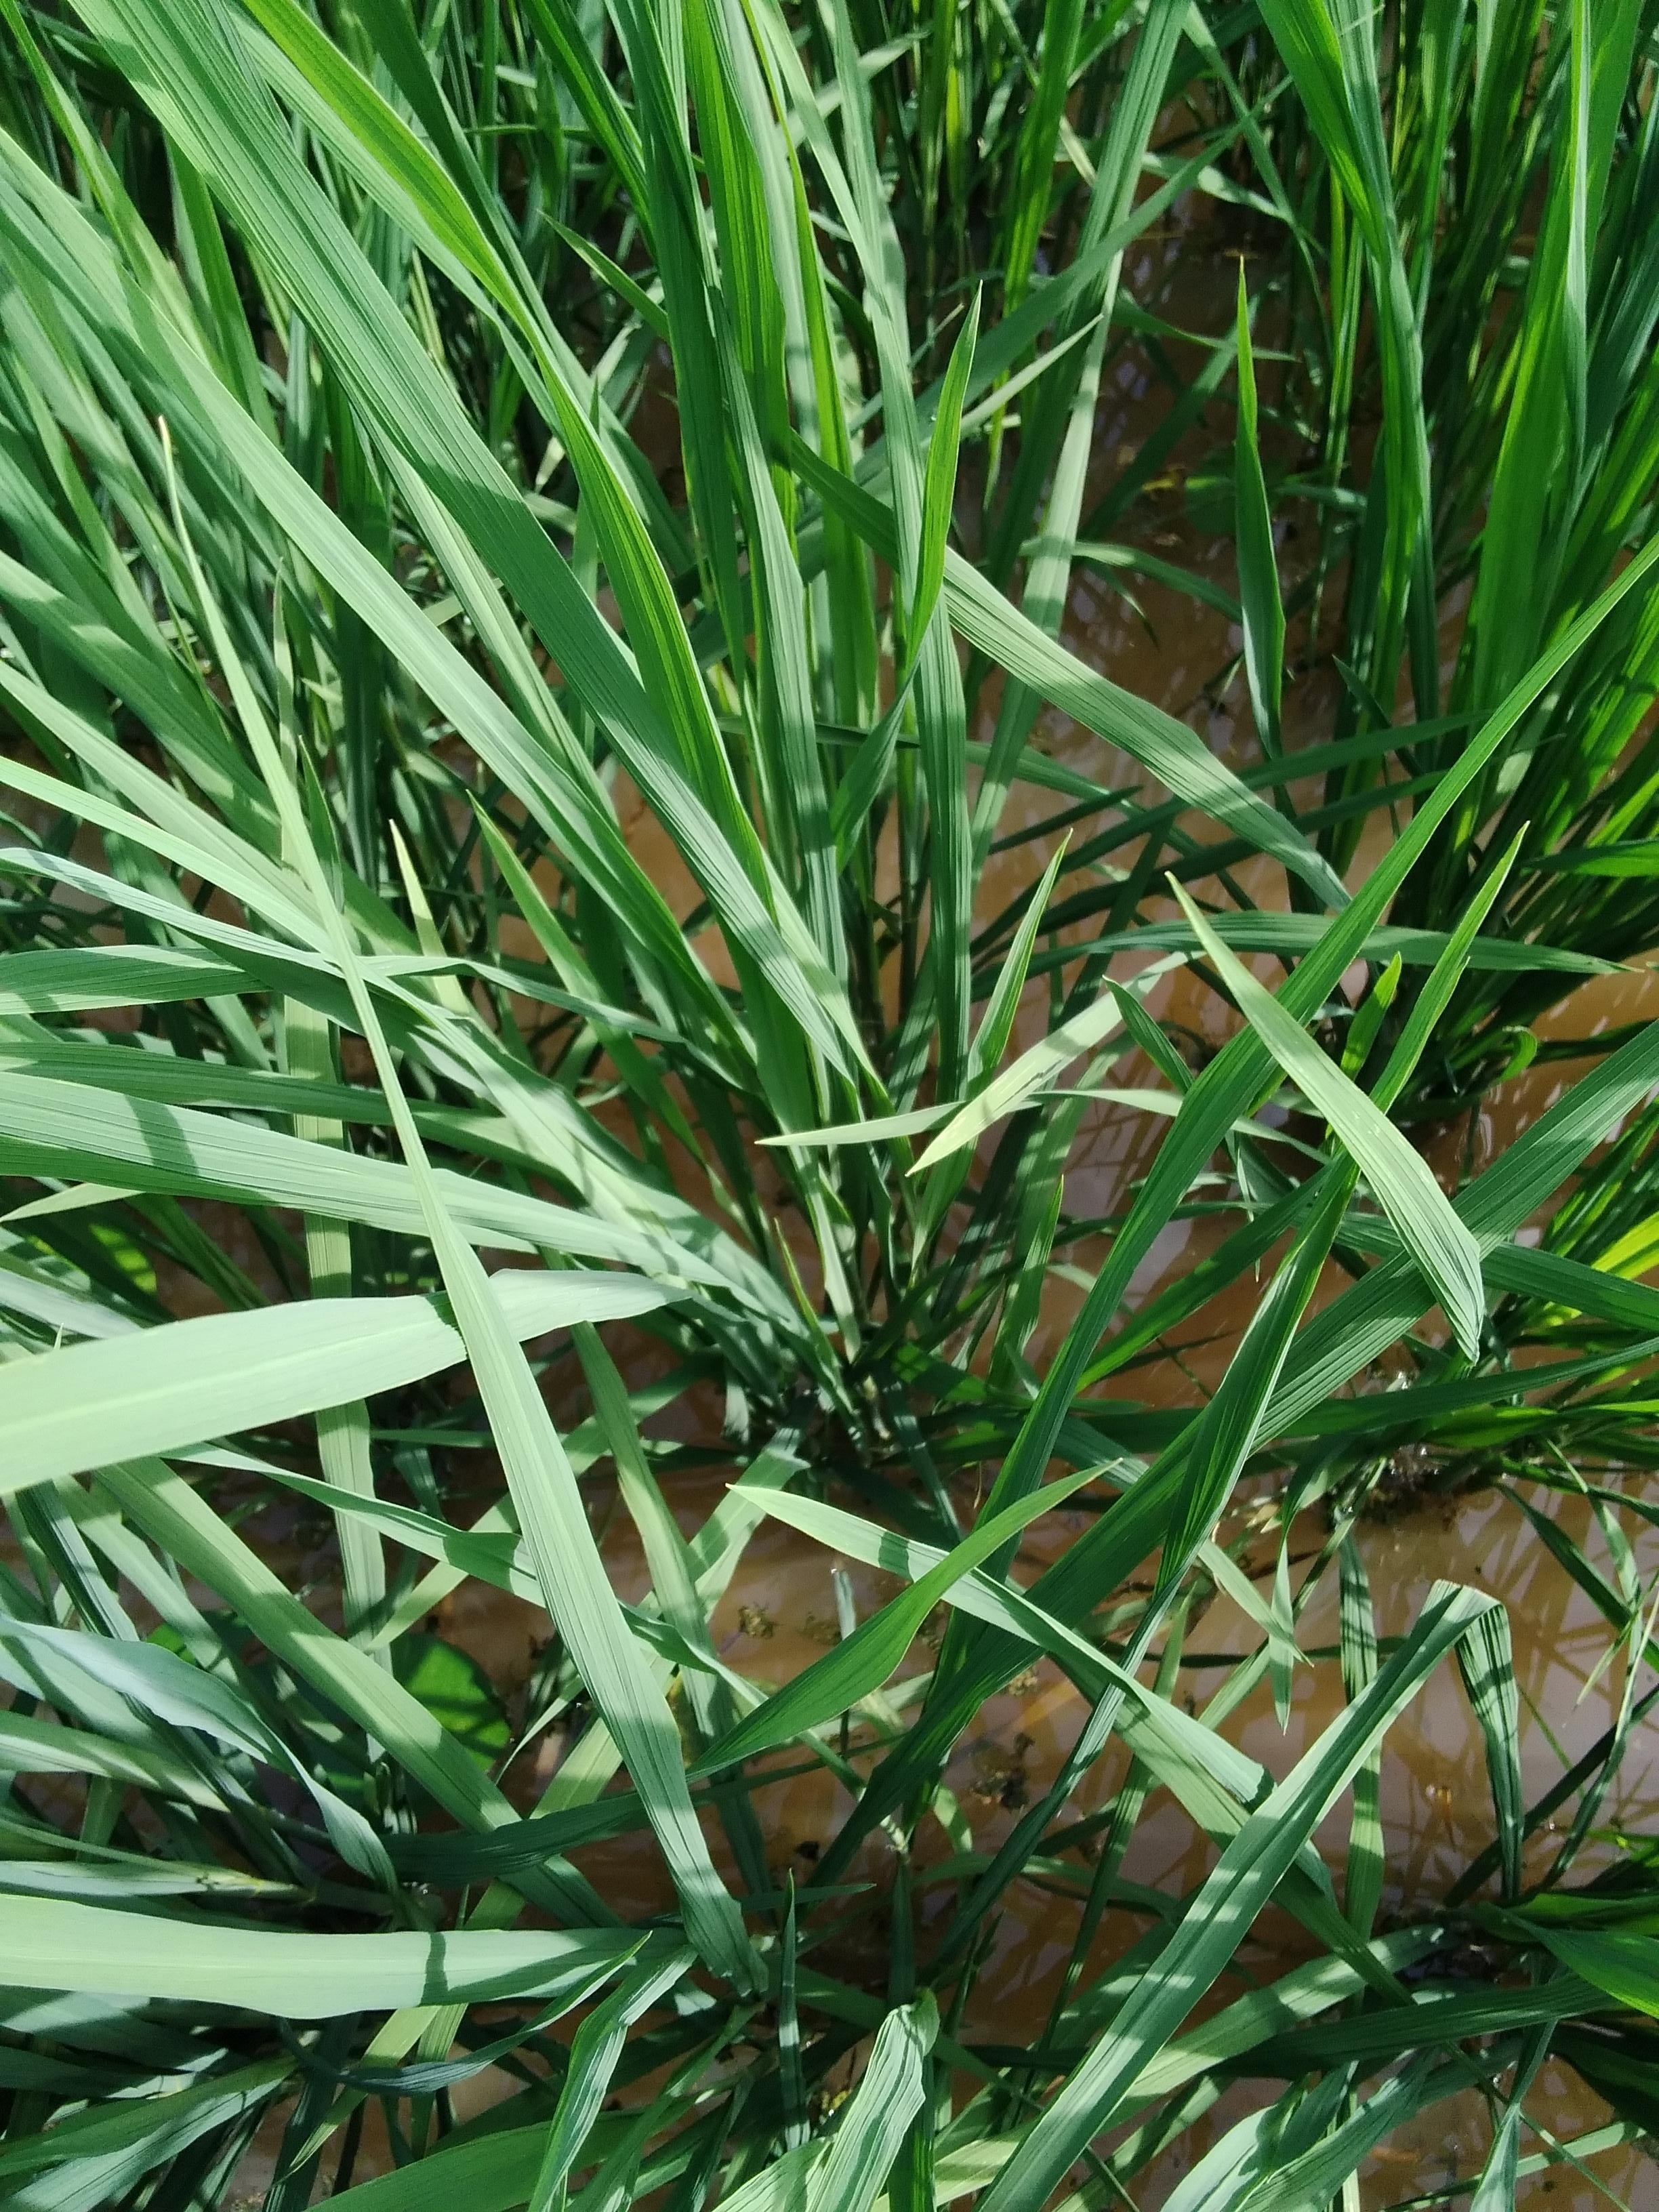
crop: rice
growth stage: elongation stem
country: Nigeria
